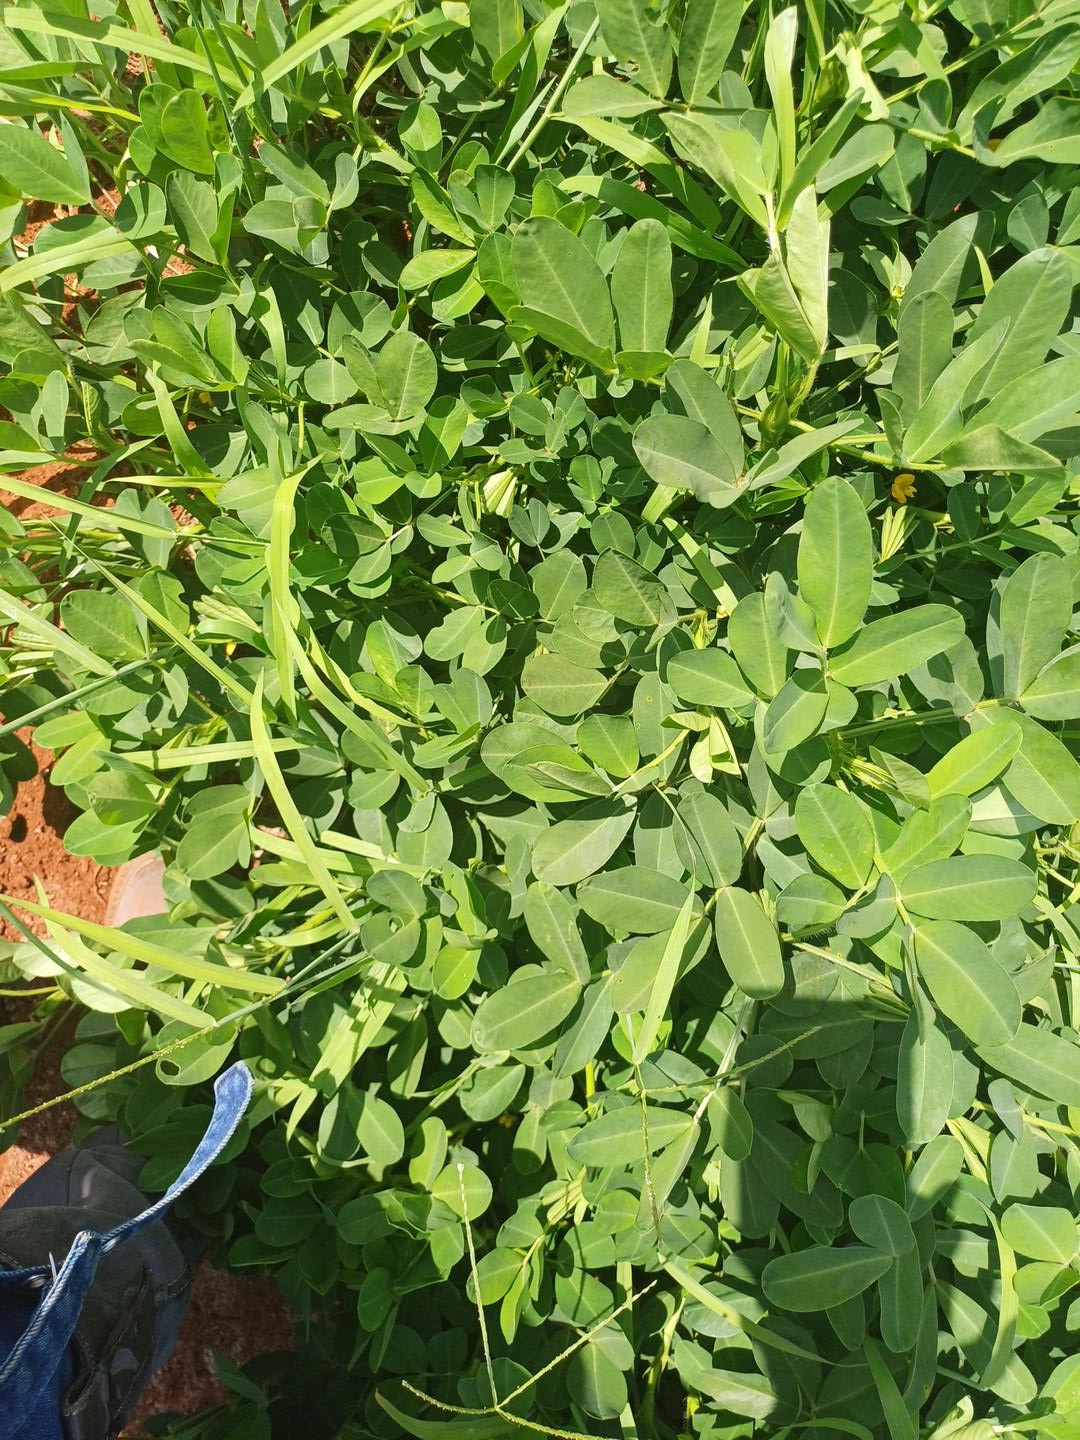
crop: groundnut
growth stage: flowering
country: Kenya
